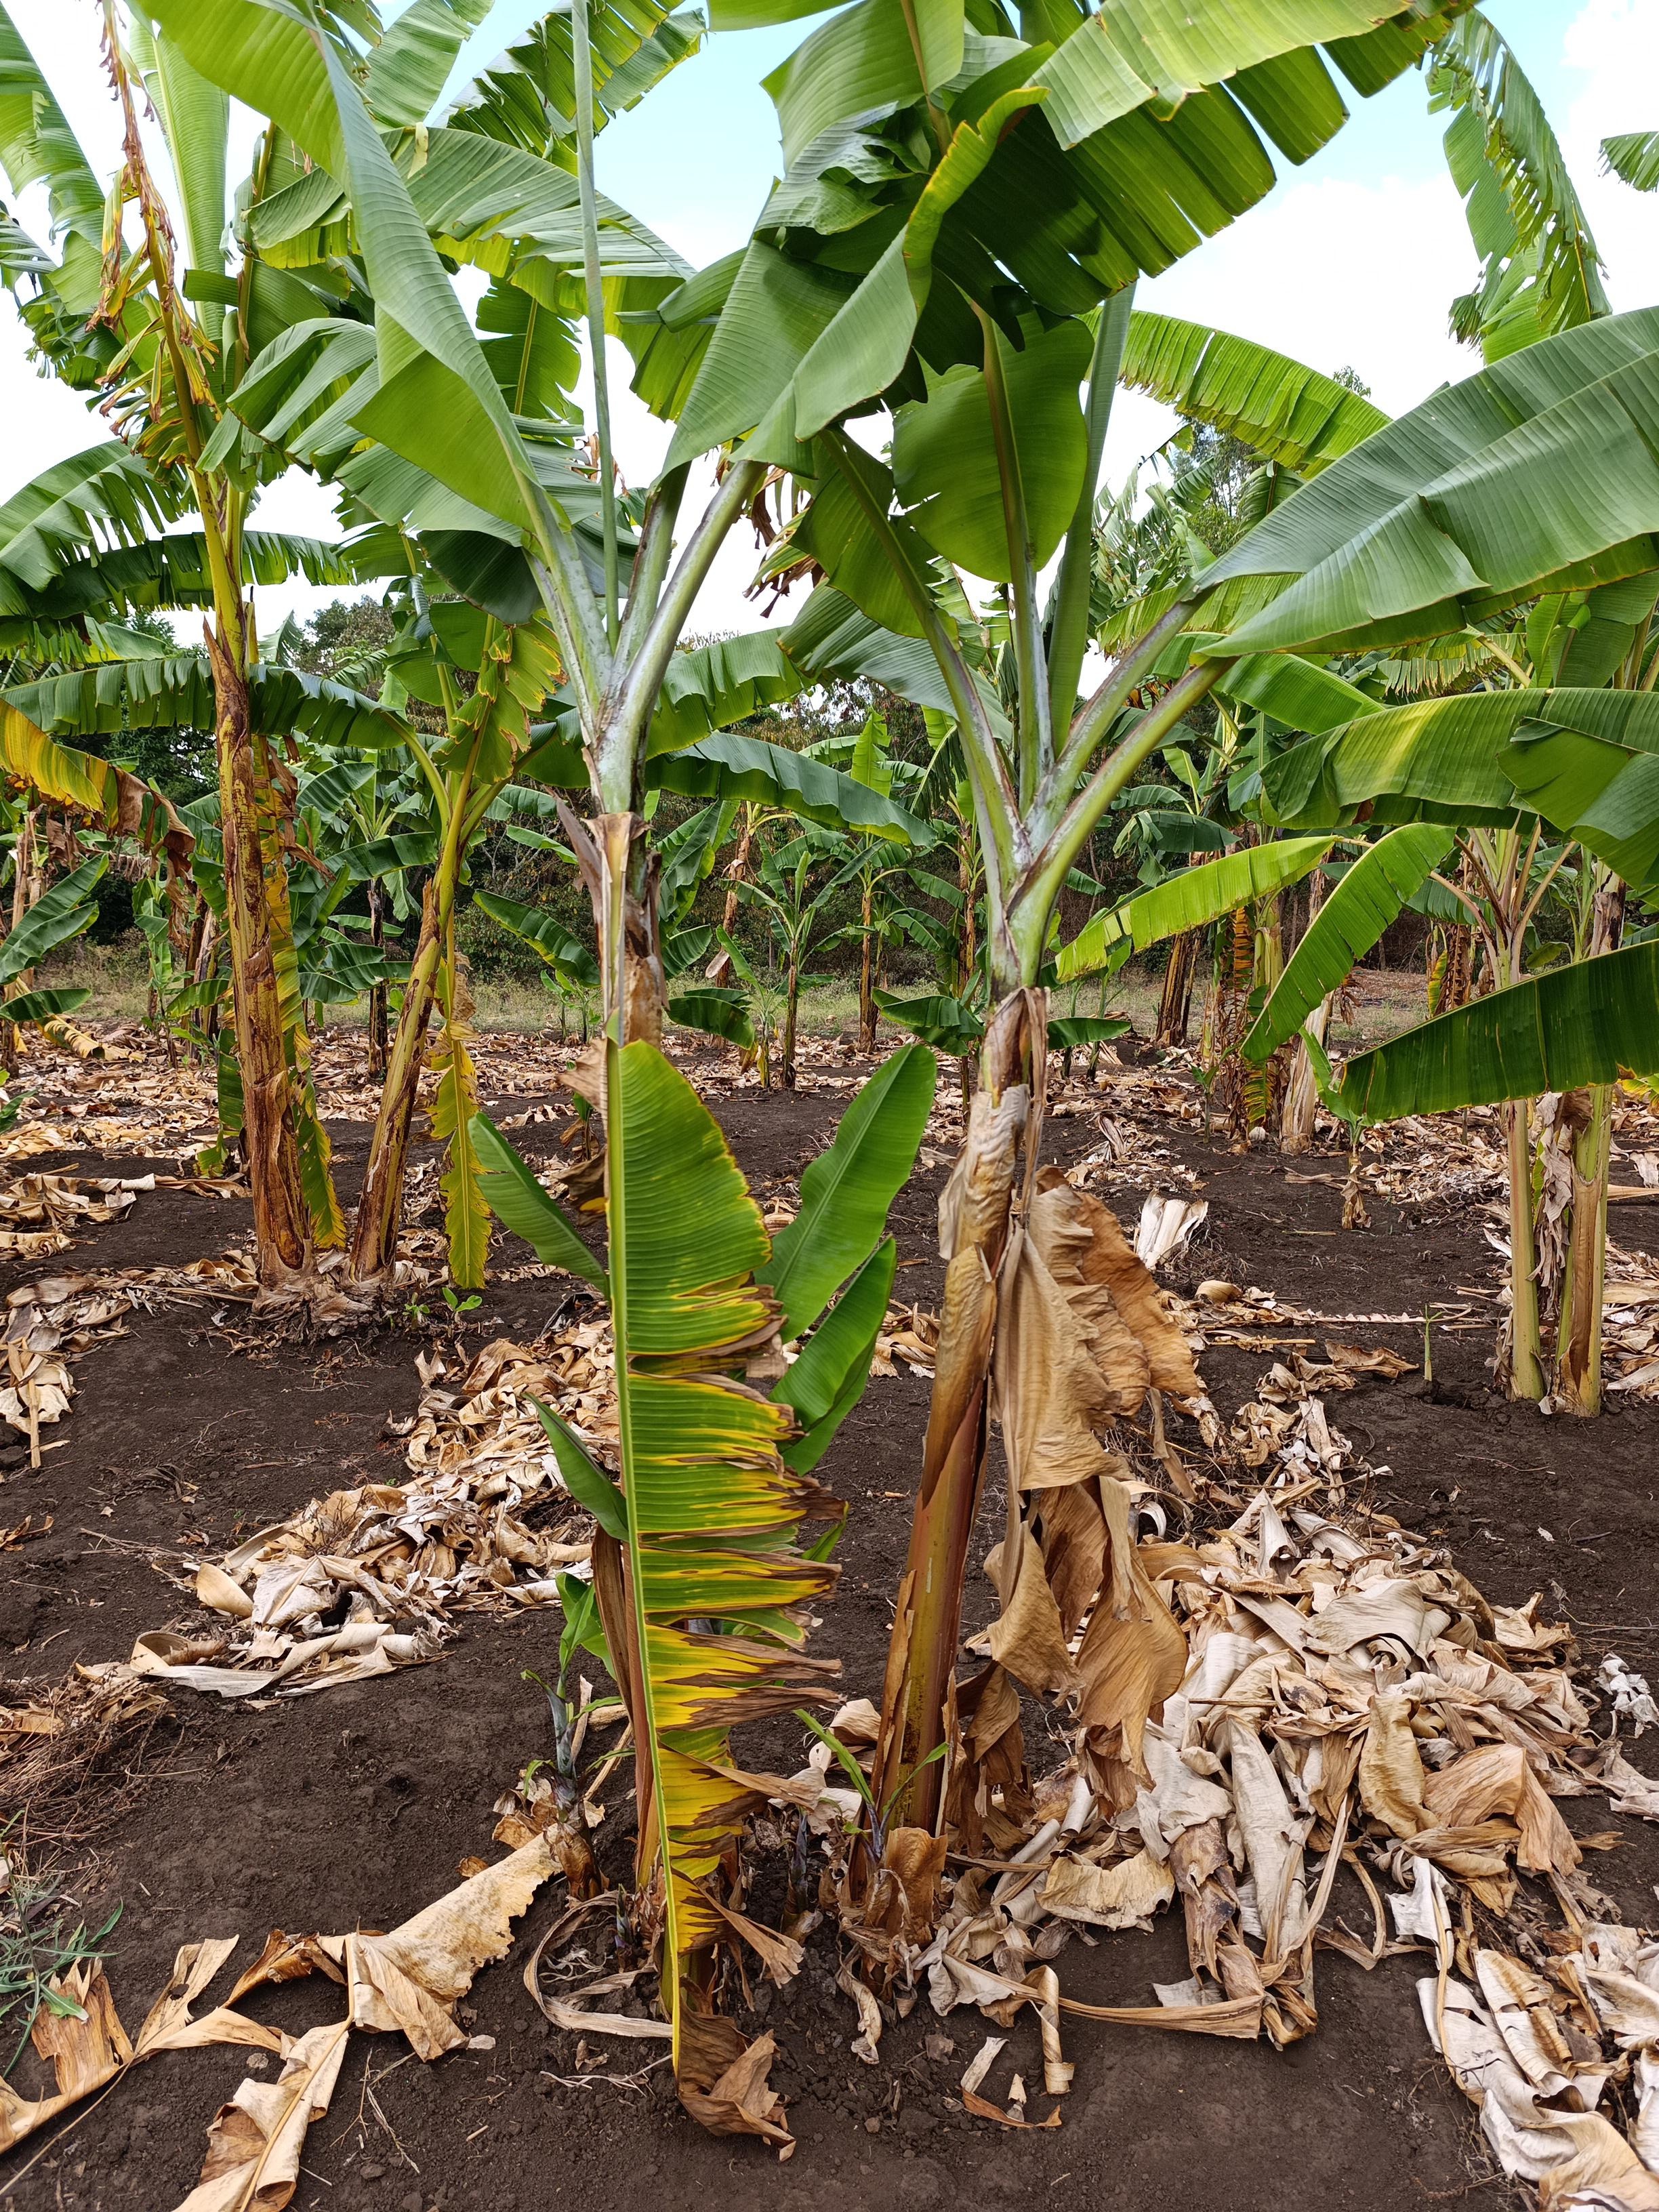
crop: banana
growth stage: vegetative
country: Tanzania
